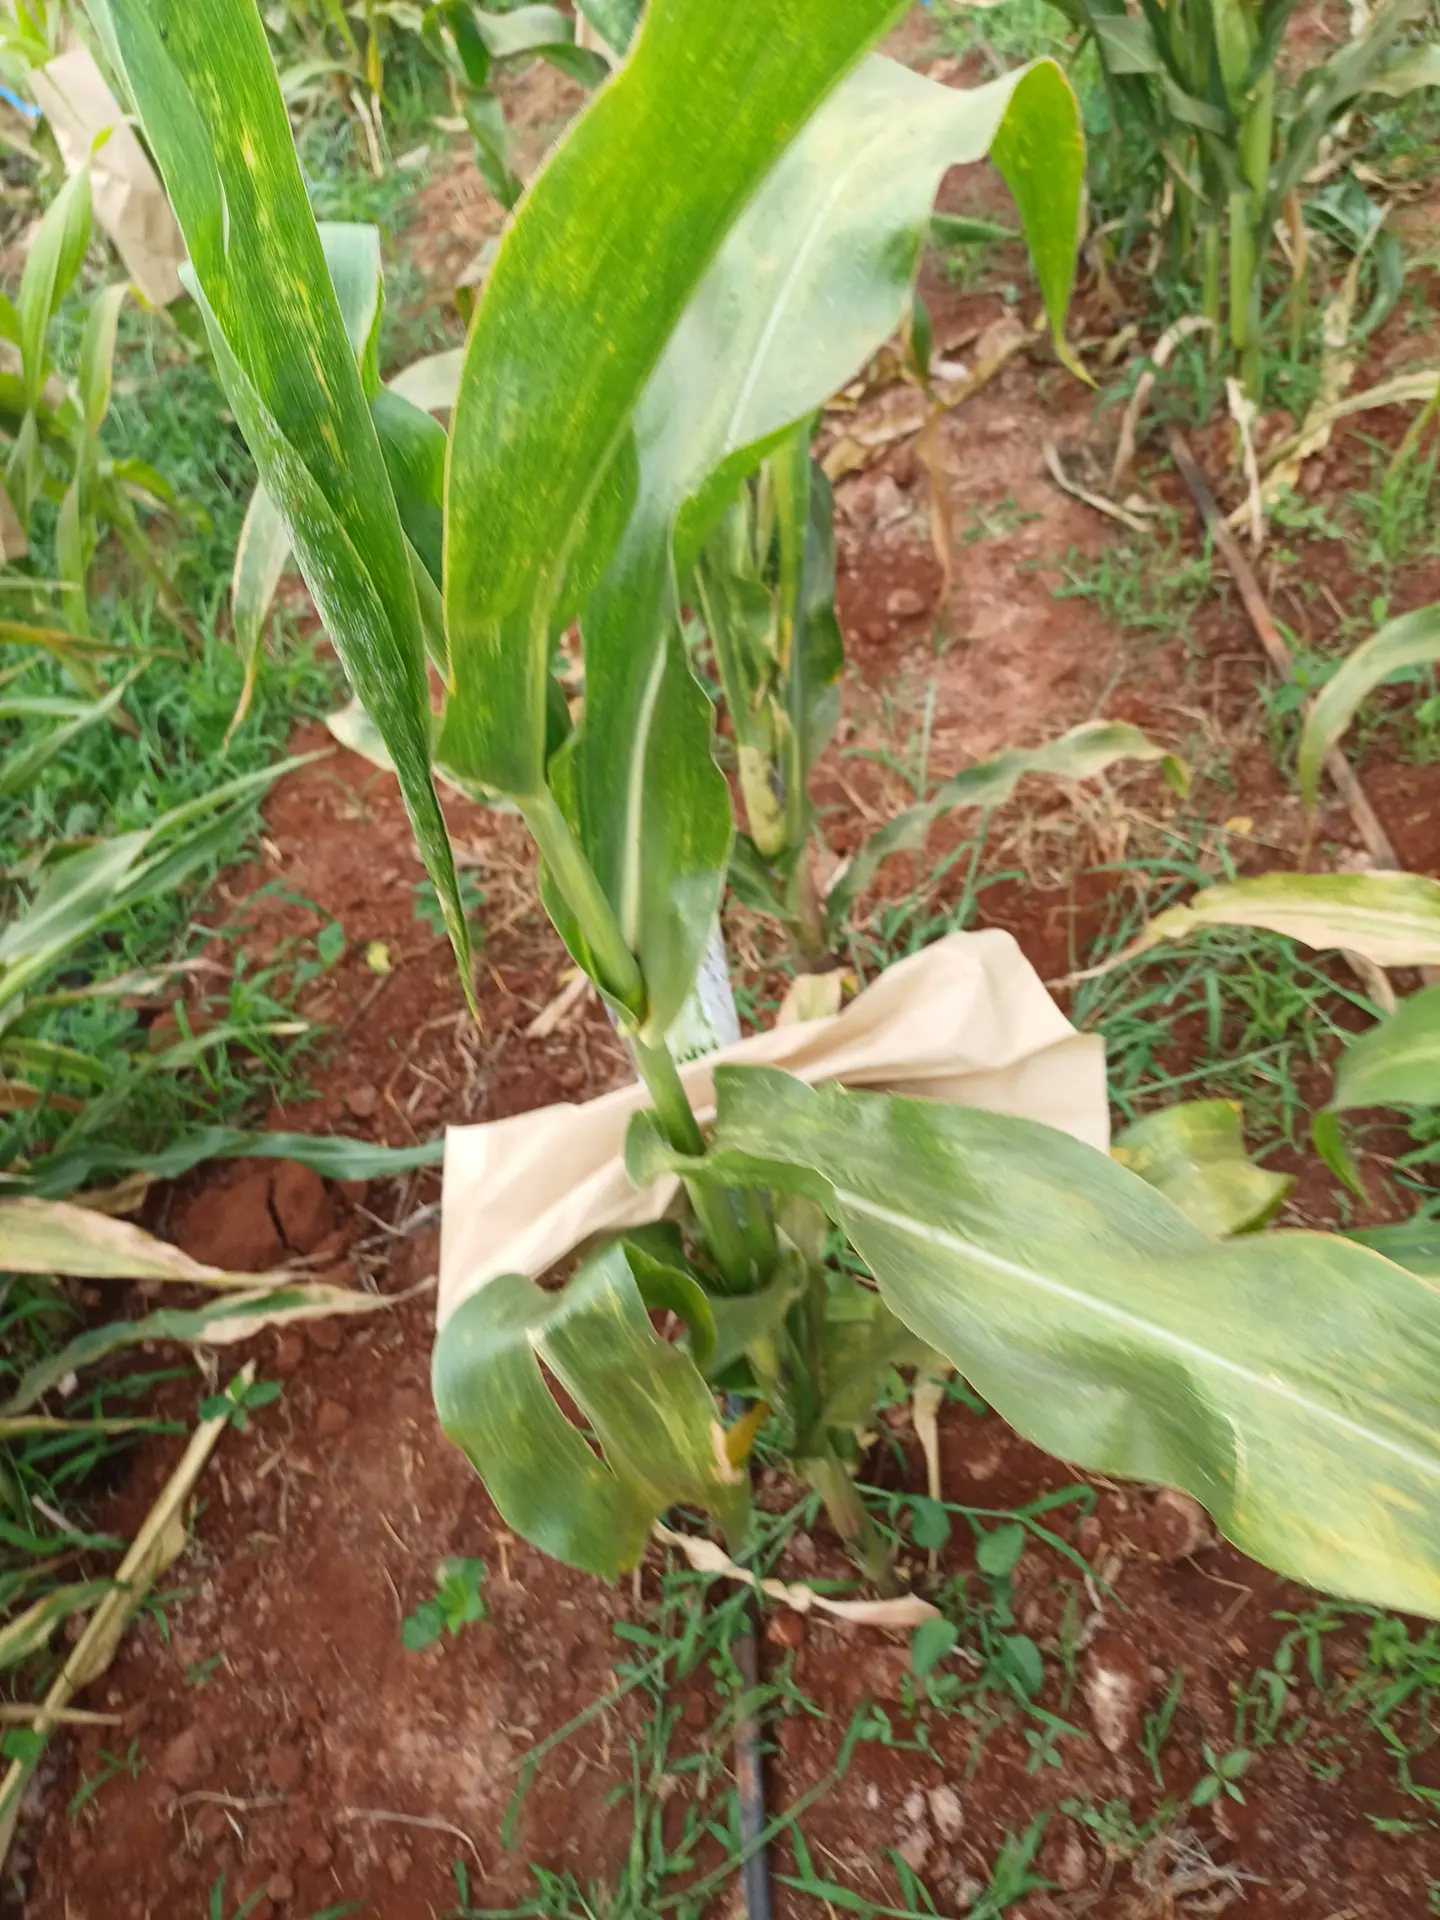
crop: maize
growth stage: flowering
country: Kenya
